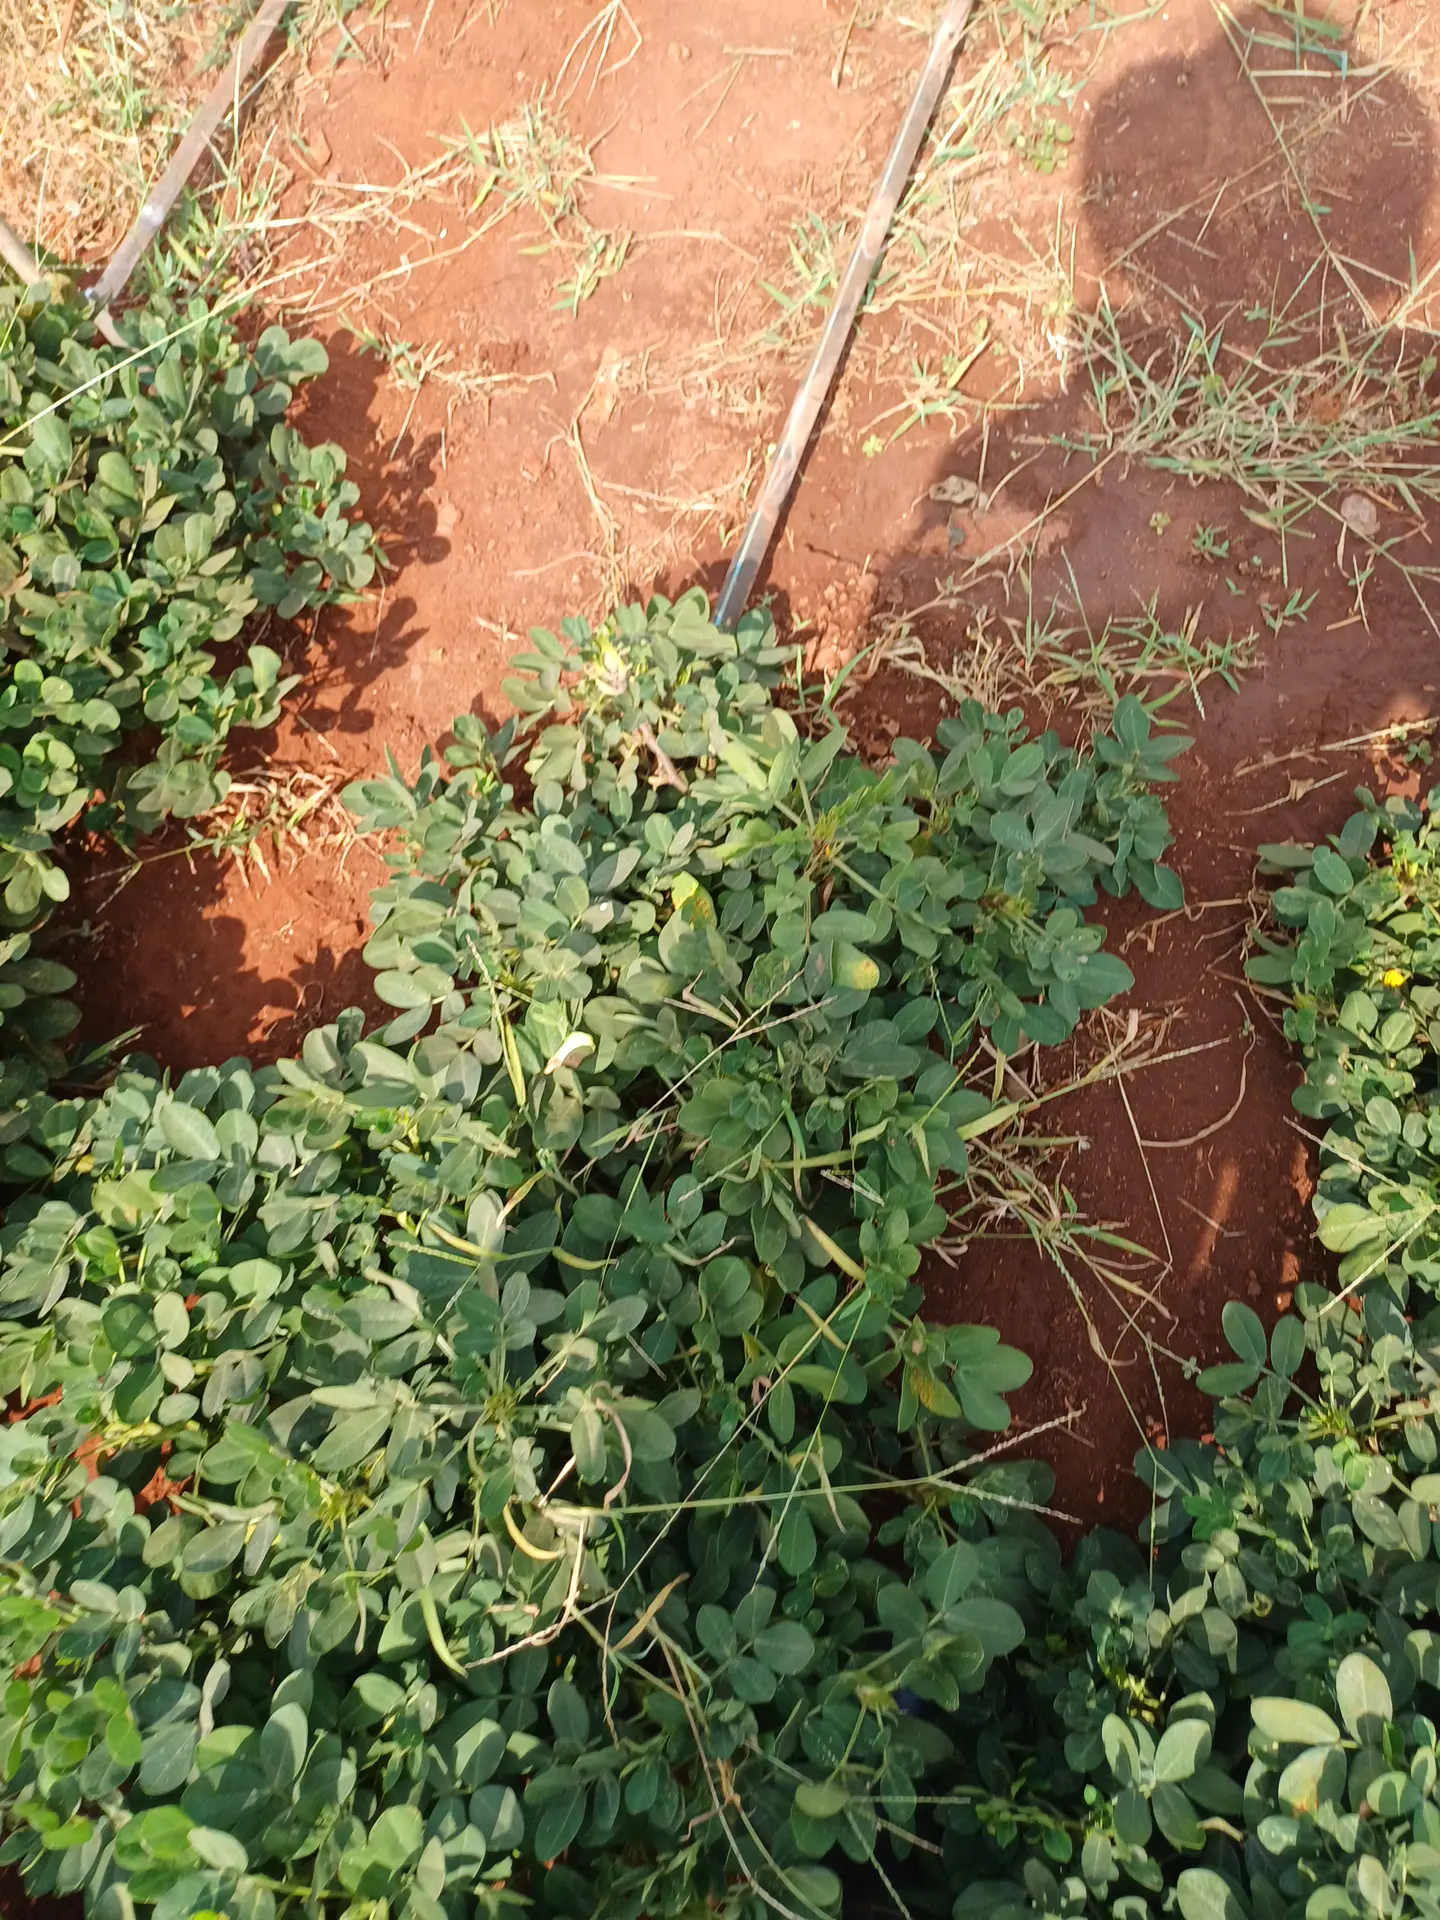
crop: groundnut
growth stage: maturity
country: Kenya
